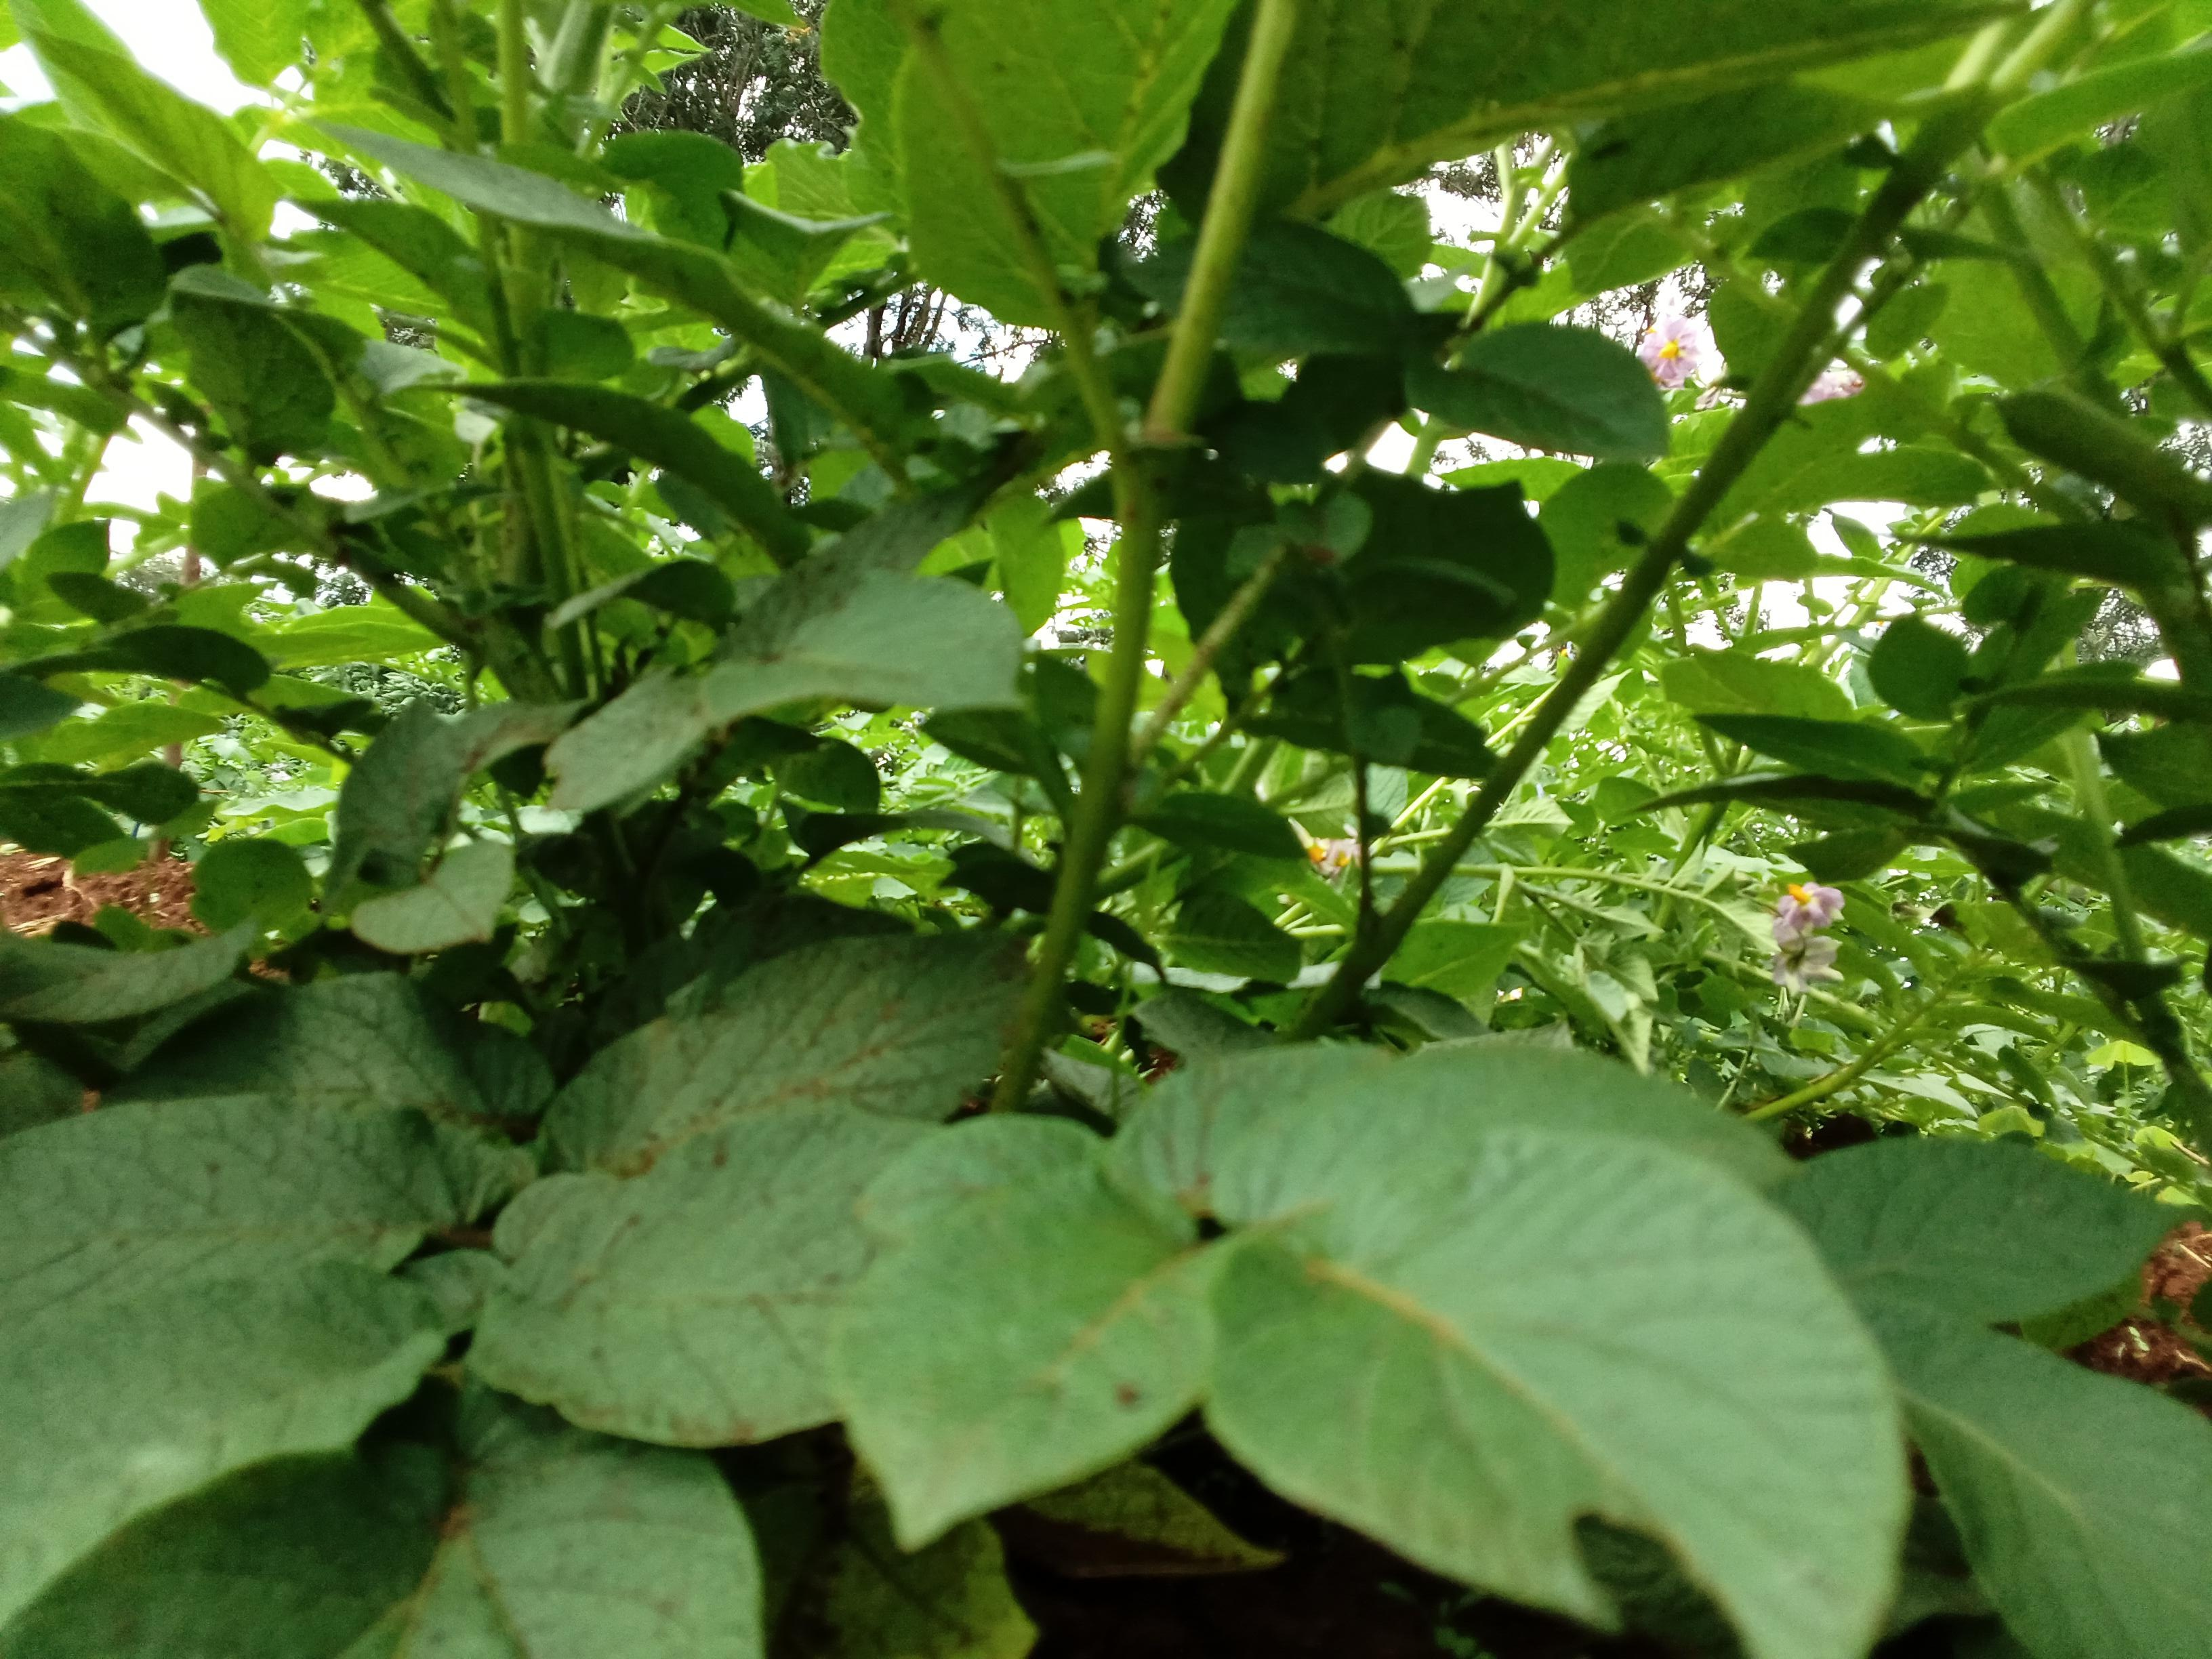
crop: potato
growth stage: flowering
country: Kenya
